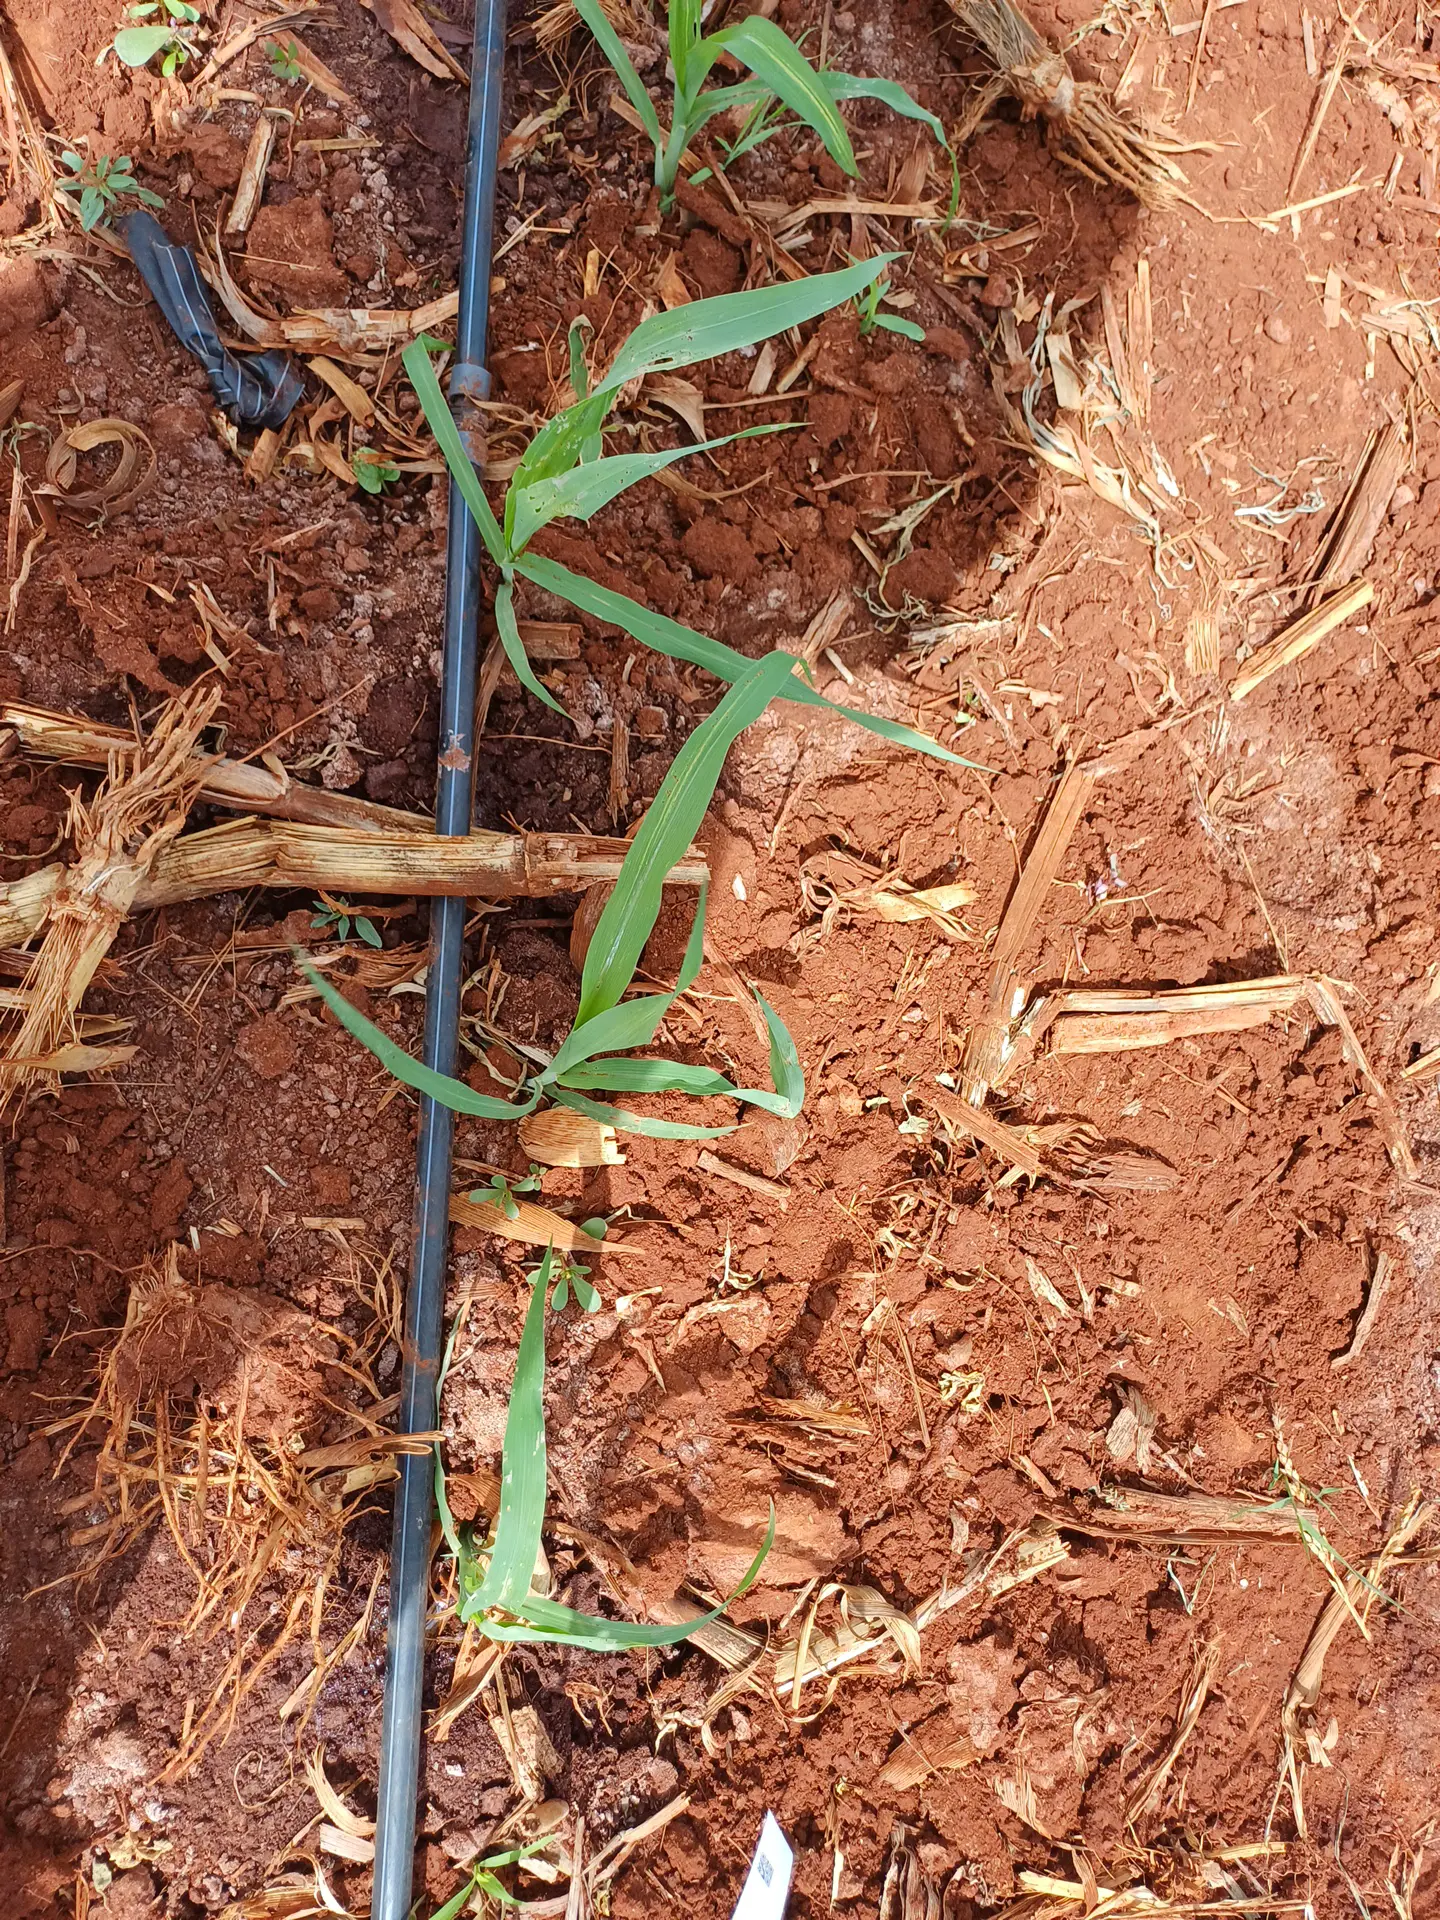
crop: sorghum
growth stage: vegetative
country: Kenya
